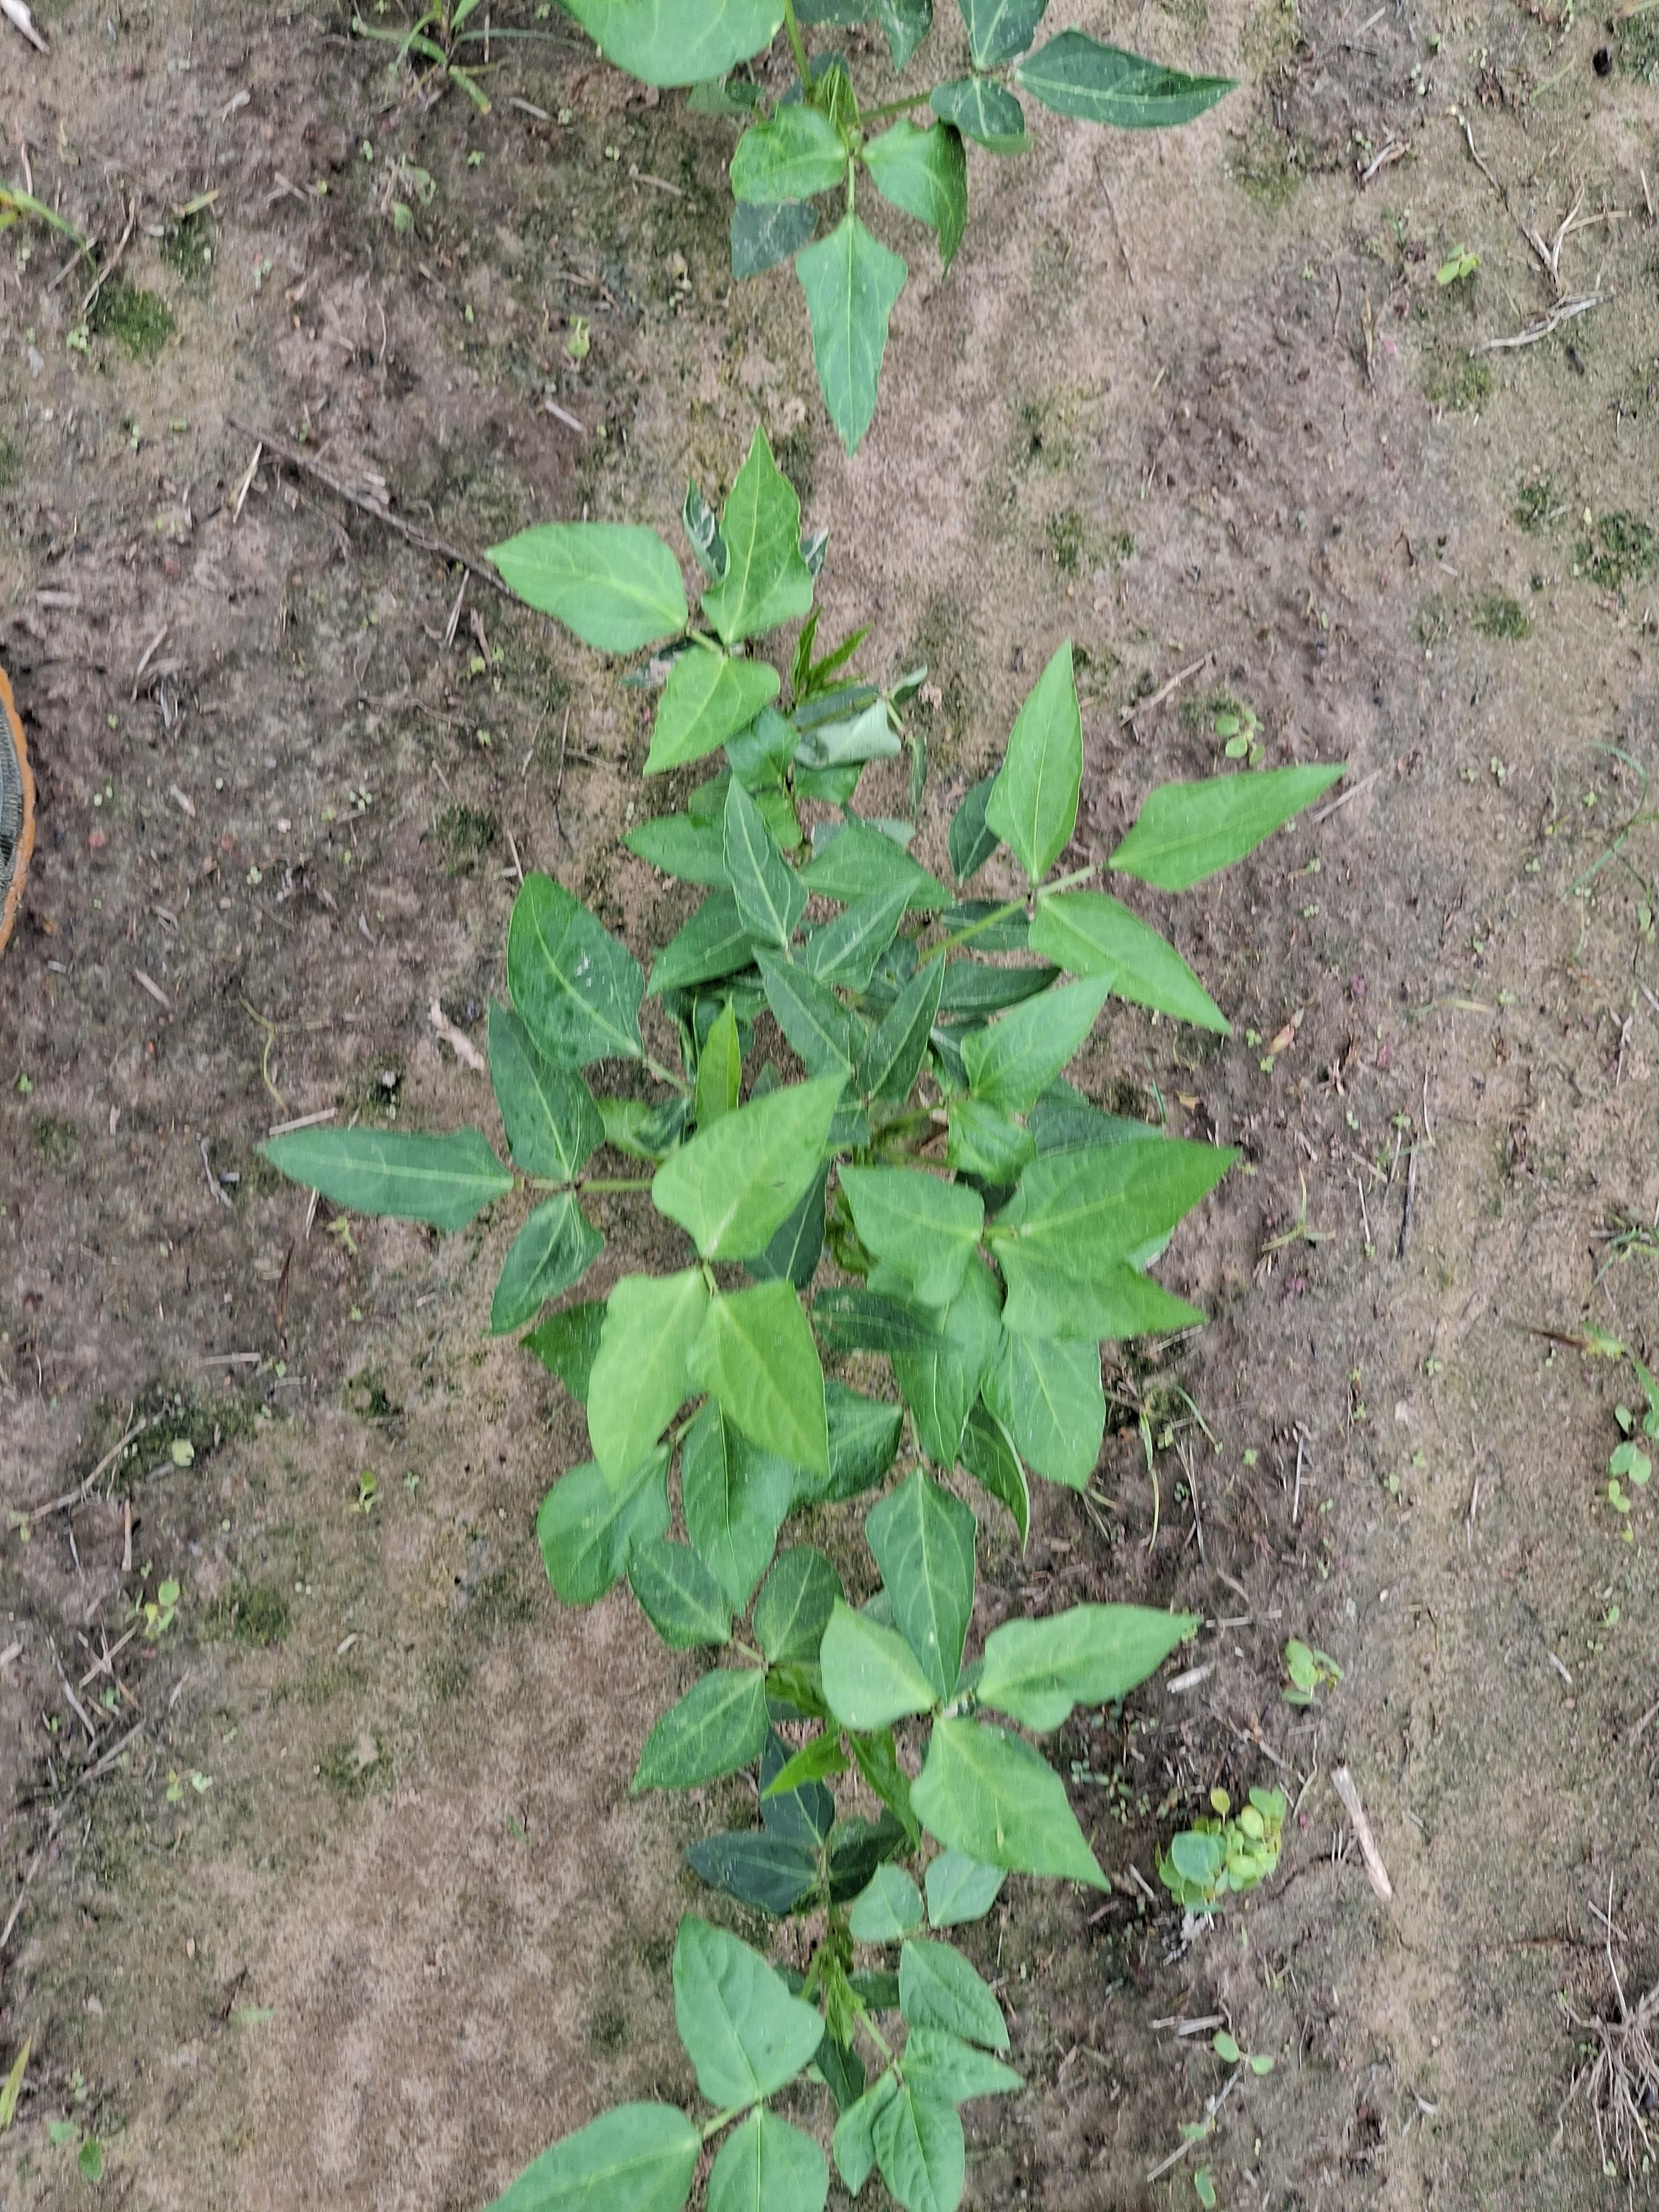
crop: cowpea
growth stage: emergence
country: Nigeria
